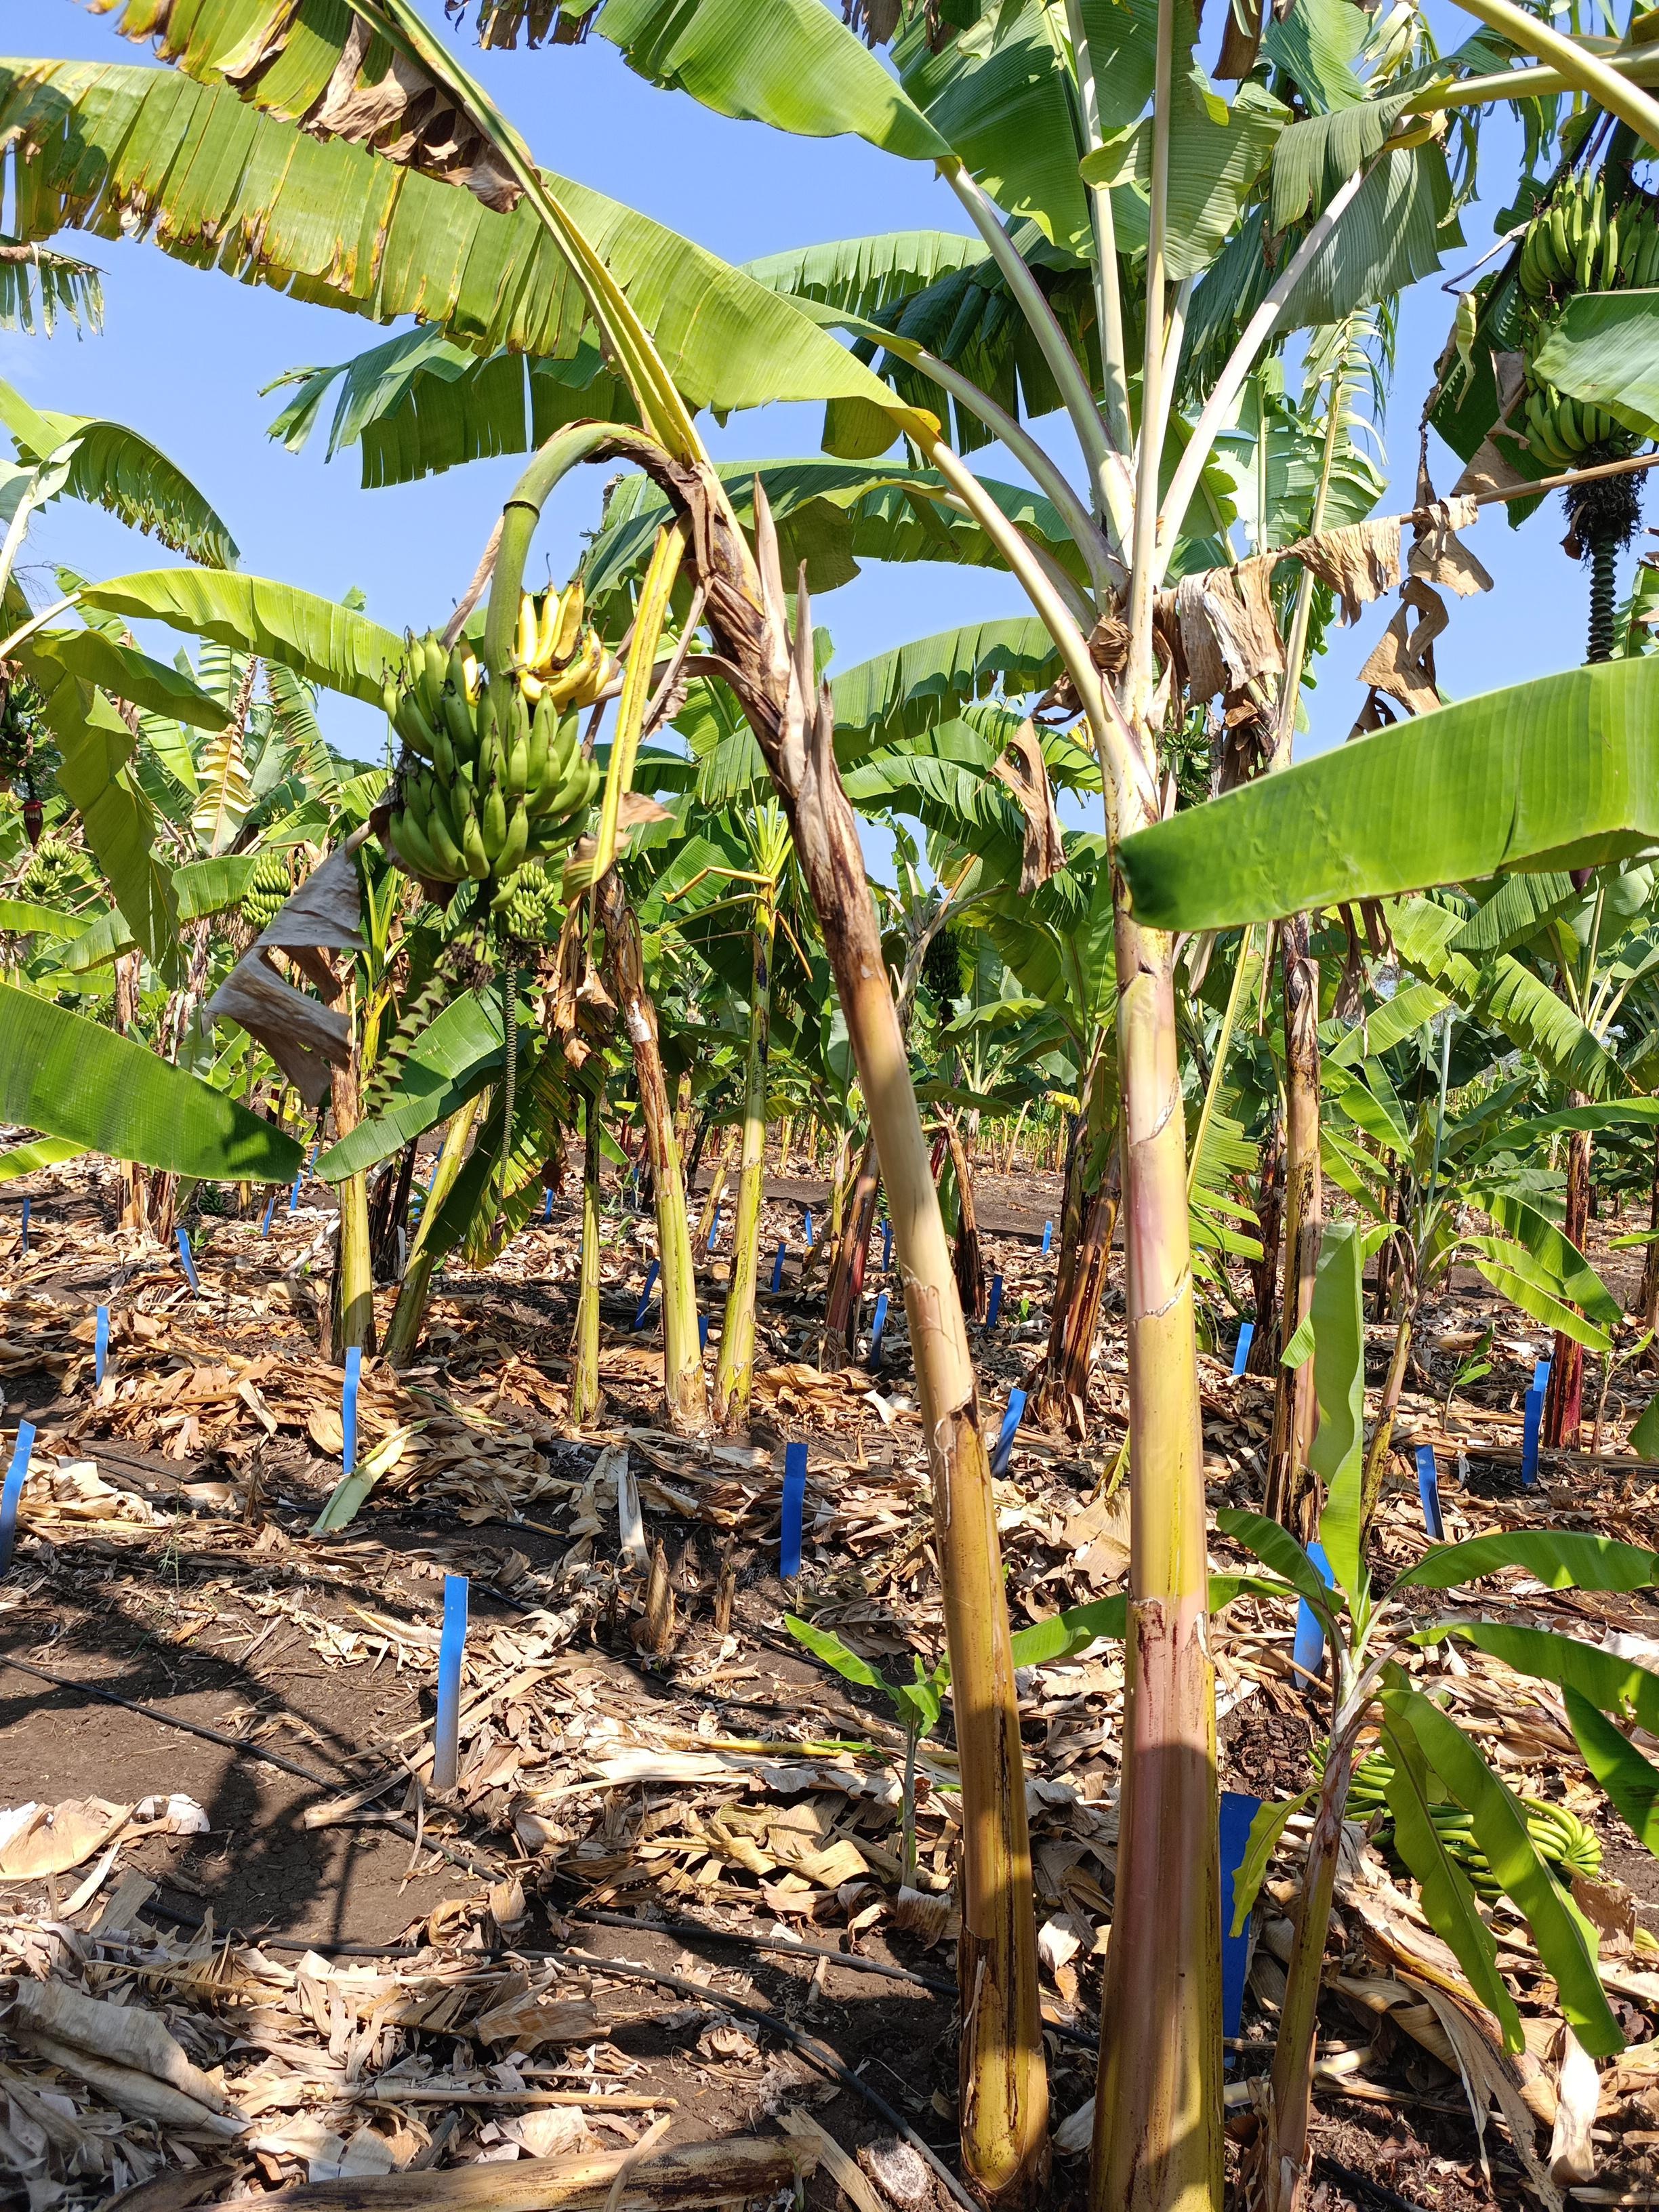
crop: banana
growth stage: maturity
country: Tanzania
